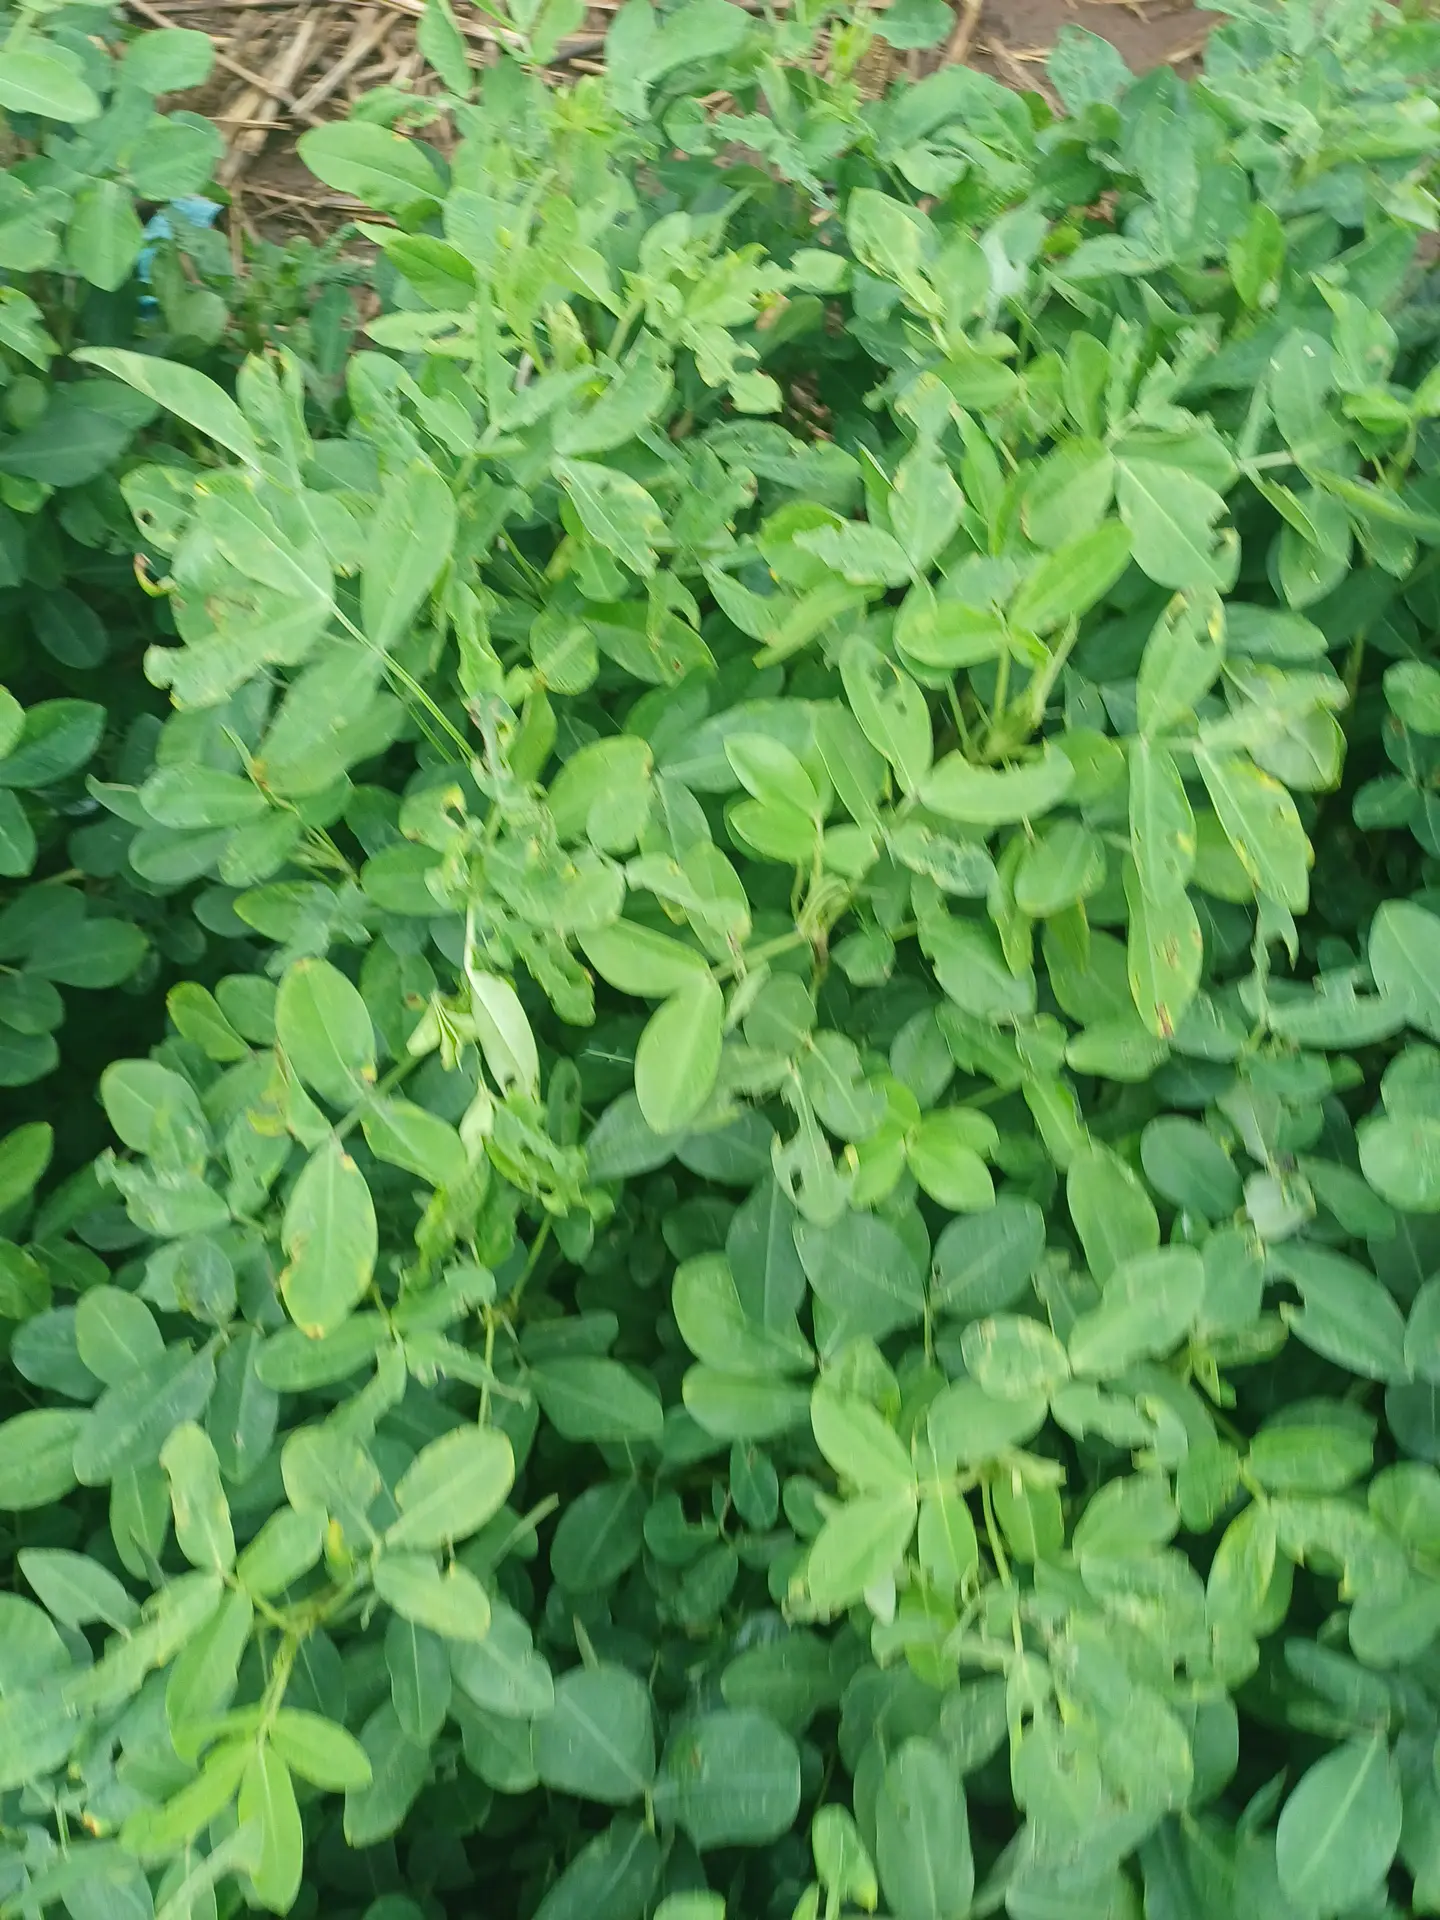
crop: groundnut
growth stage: pegging
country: Kenya
